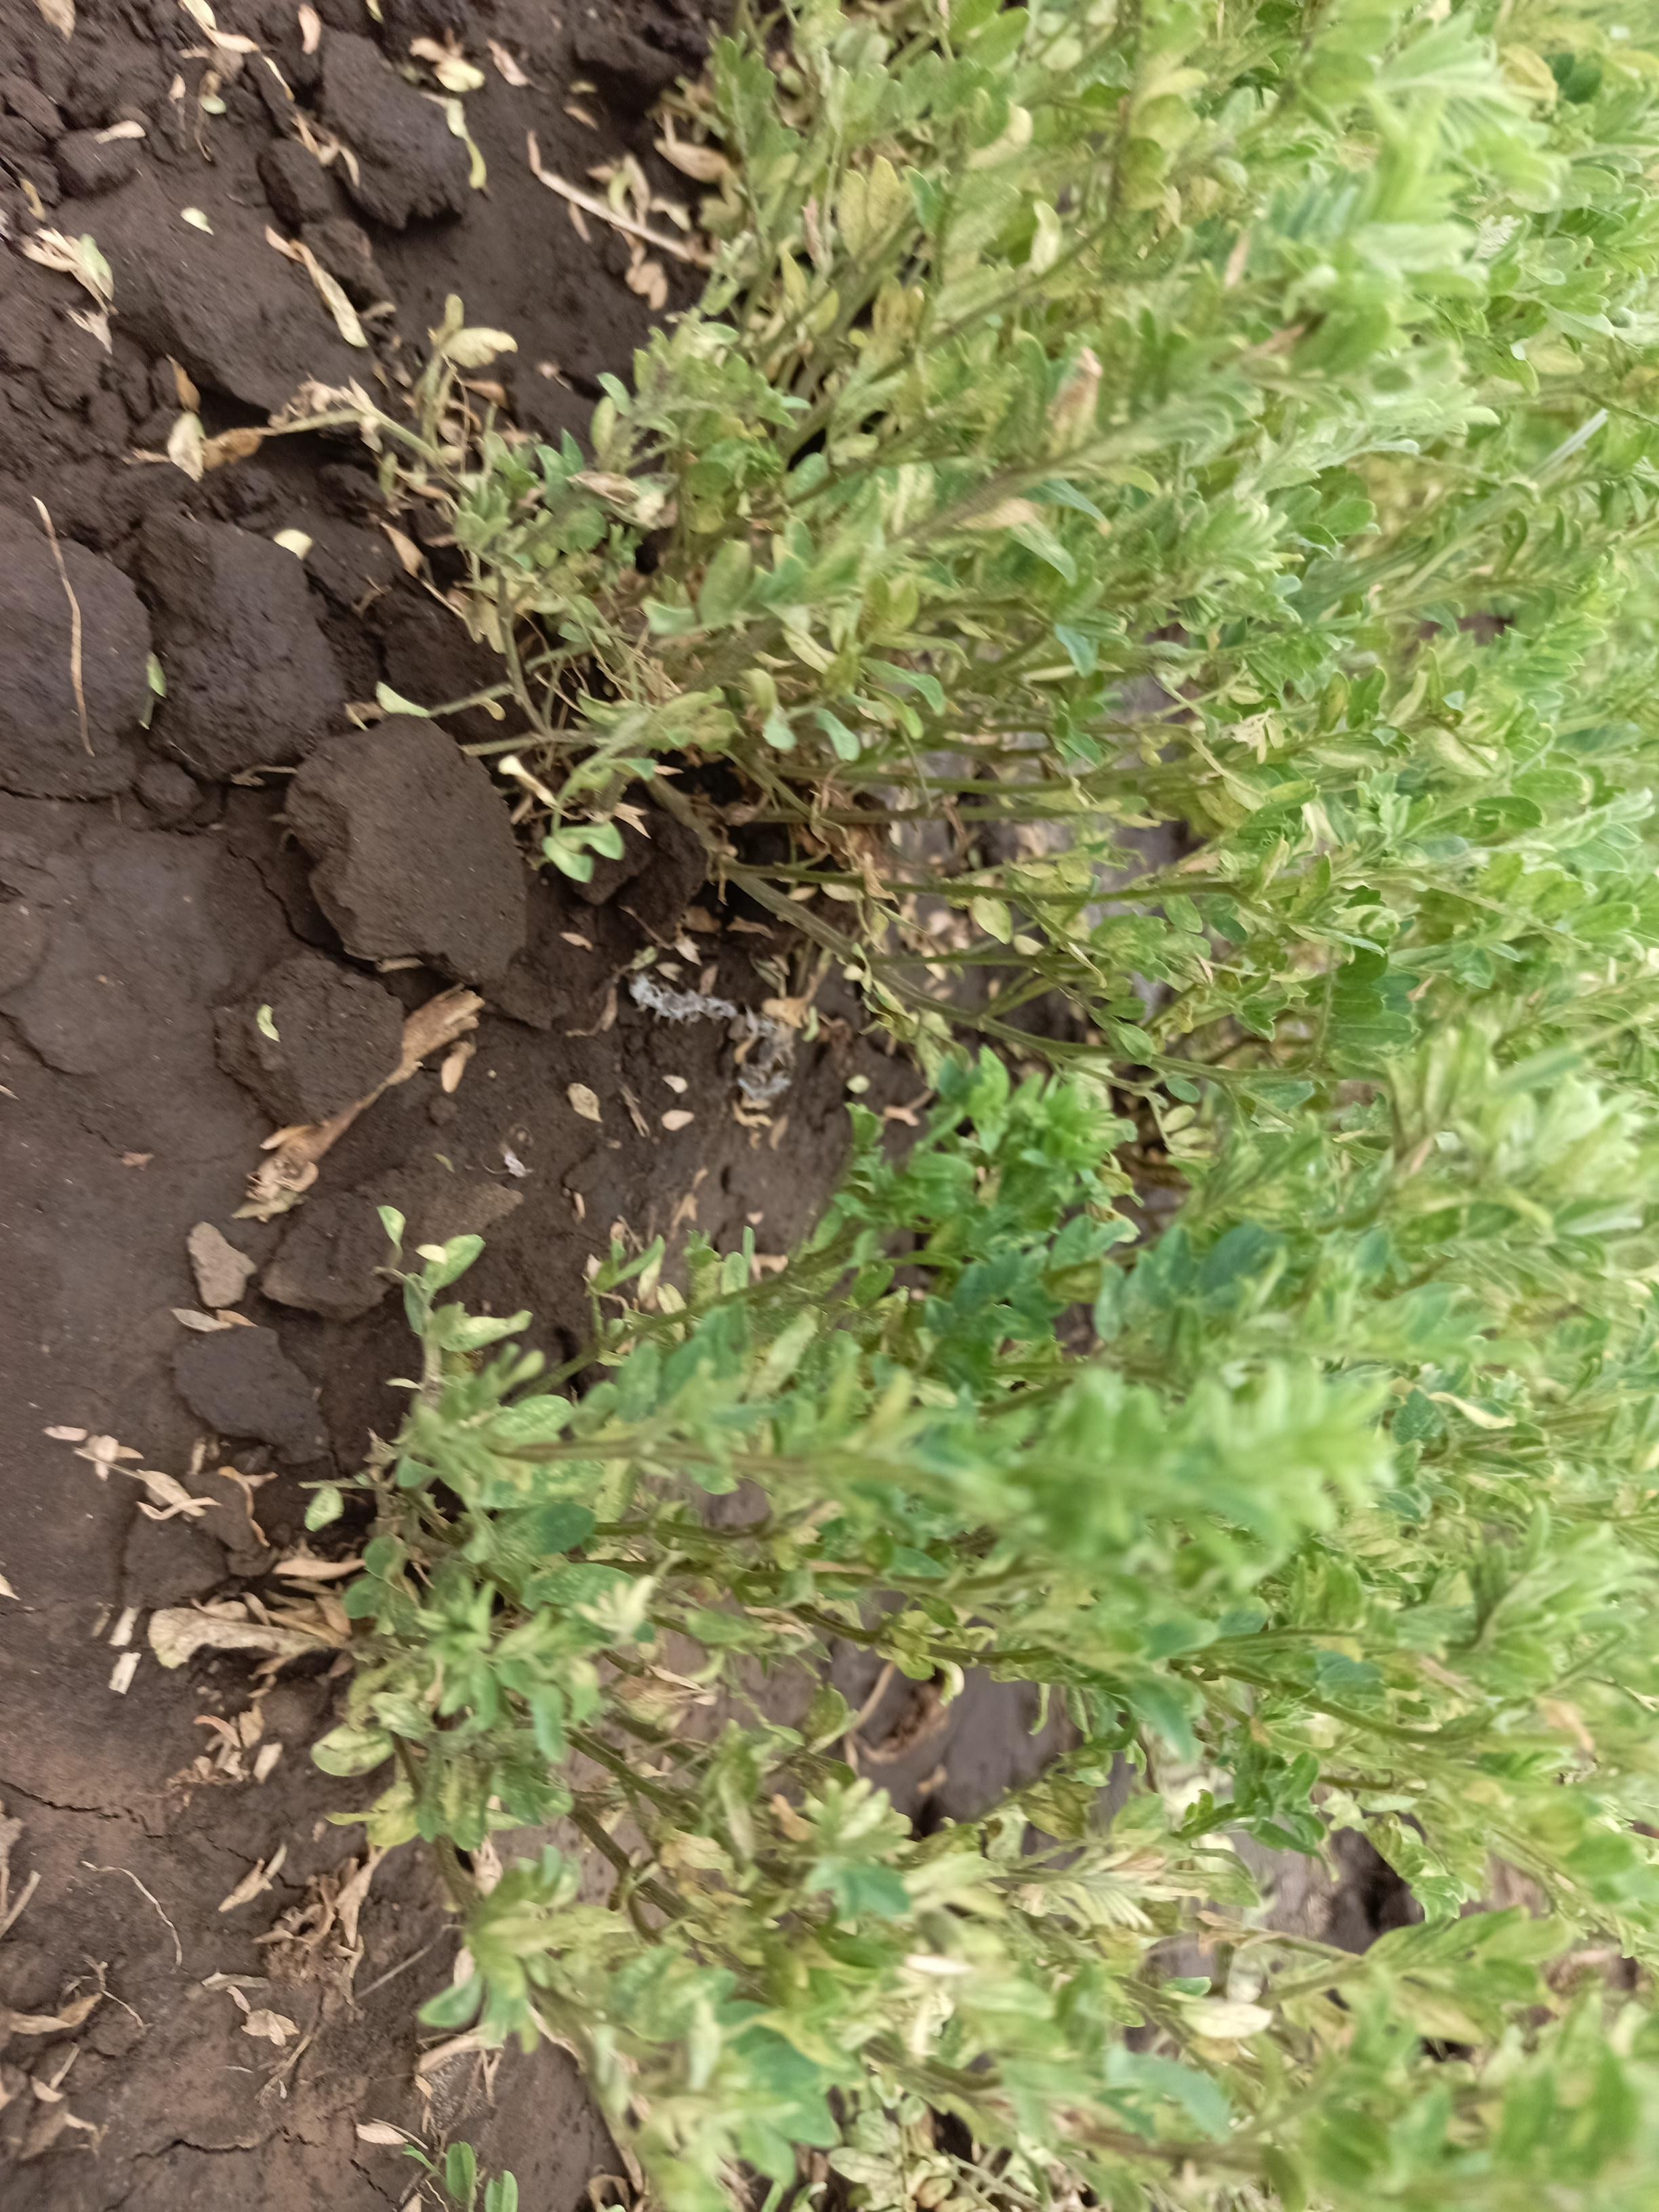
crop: lentil
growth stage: vegetative
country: Tanzania
